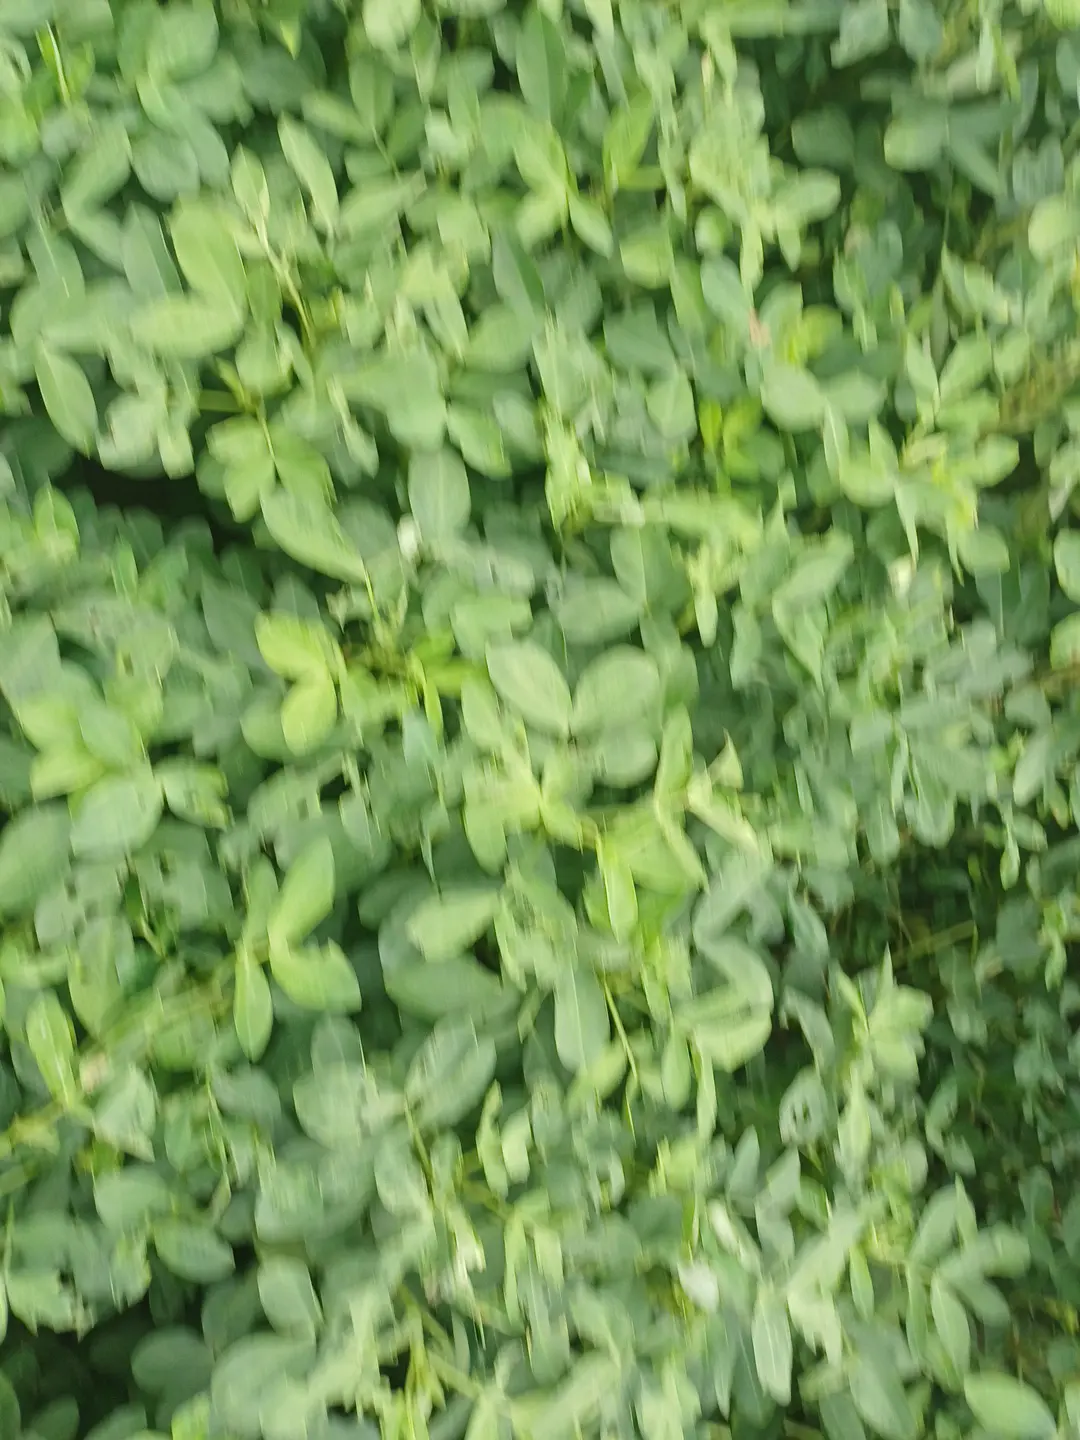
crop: groundnut
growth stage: pegging
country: Kenya
